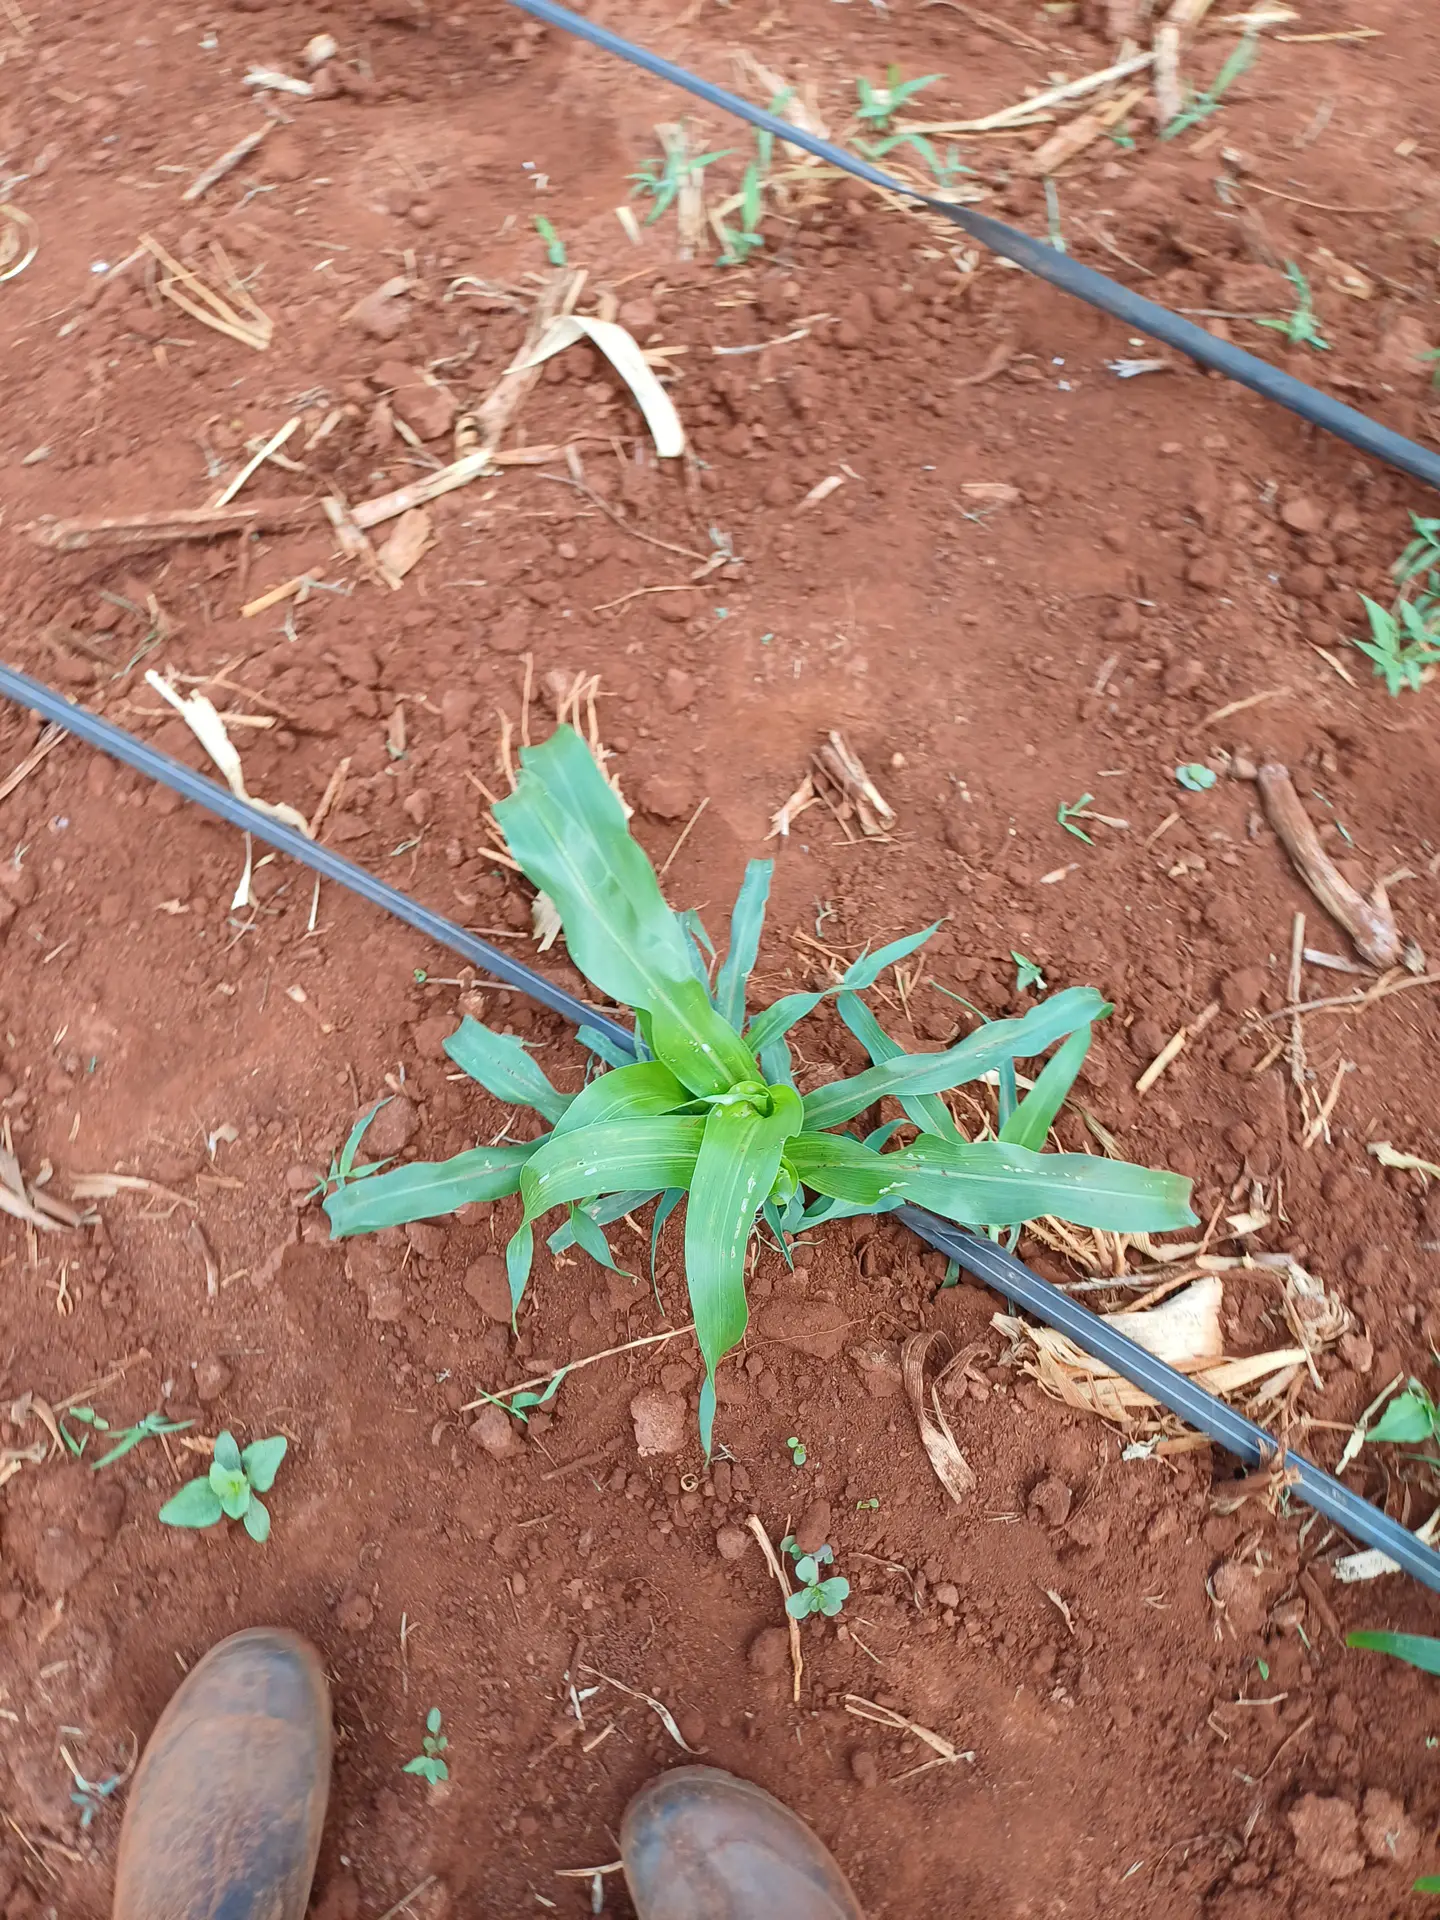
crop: sorghum
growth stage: vegetative
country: Kenya
